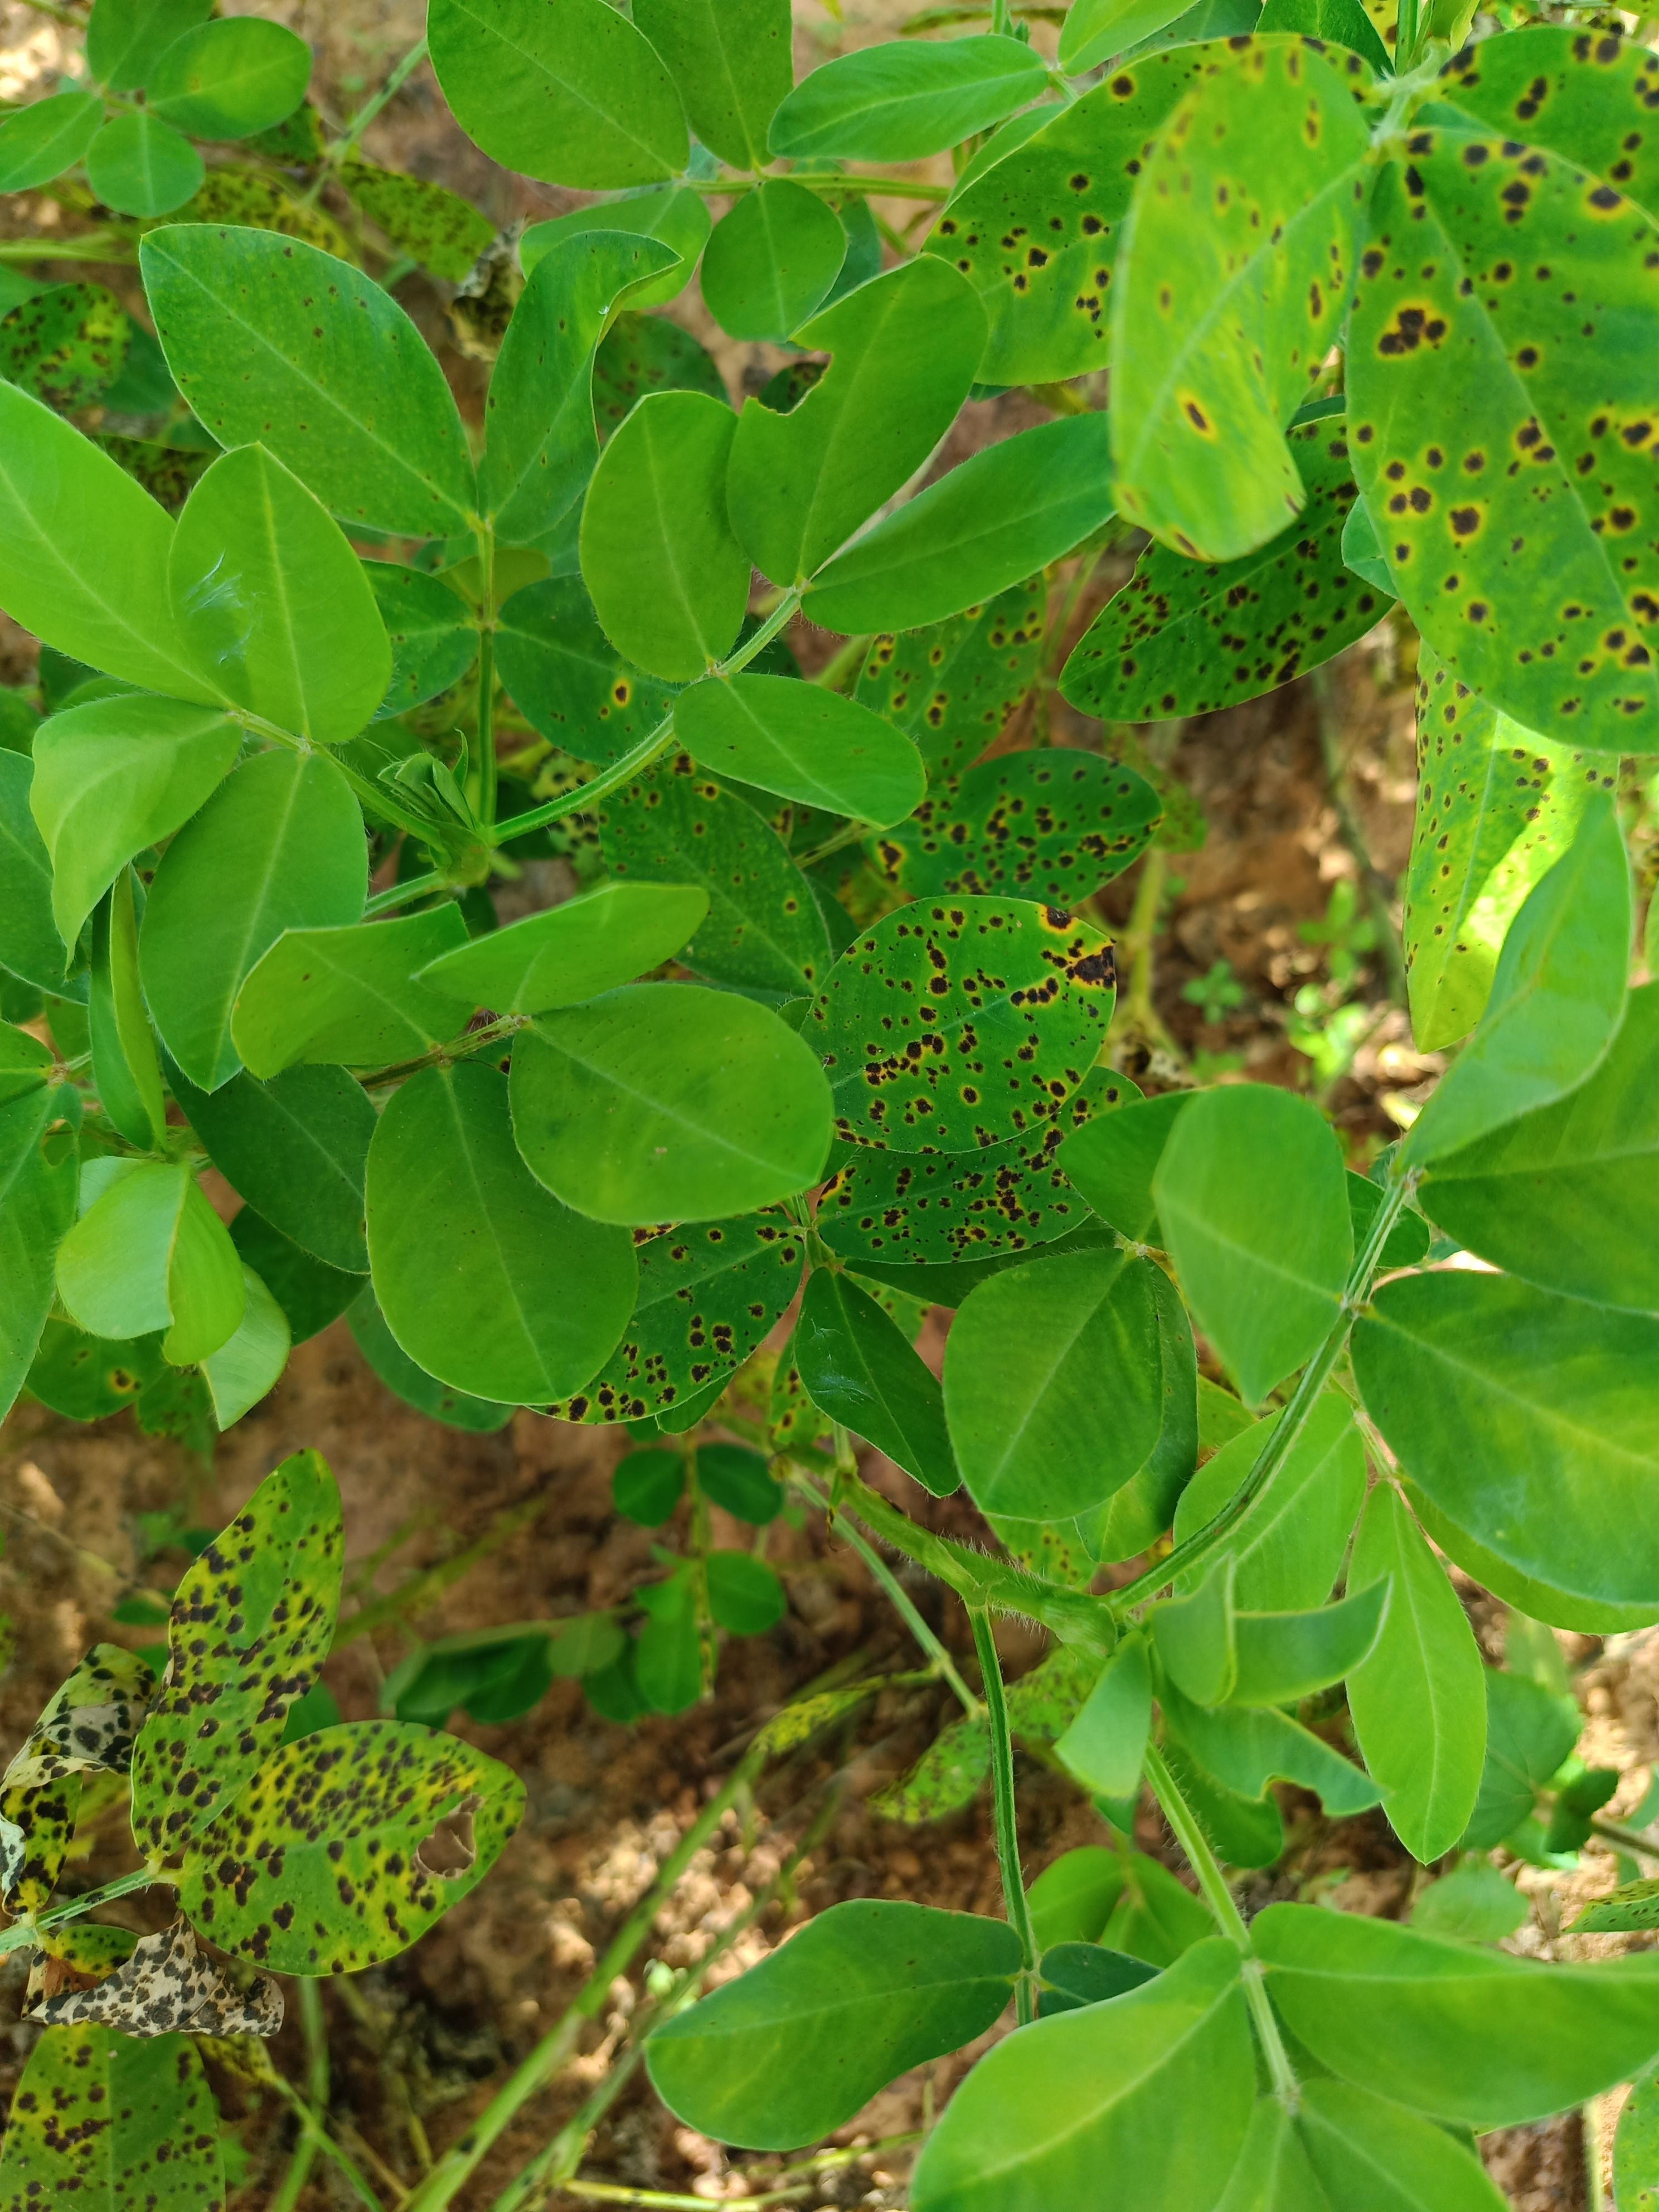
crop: groundnut
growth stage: development pod
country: Ghana
